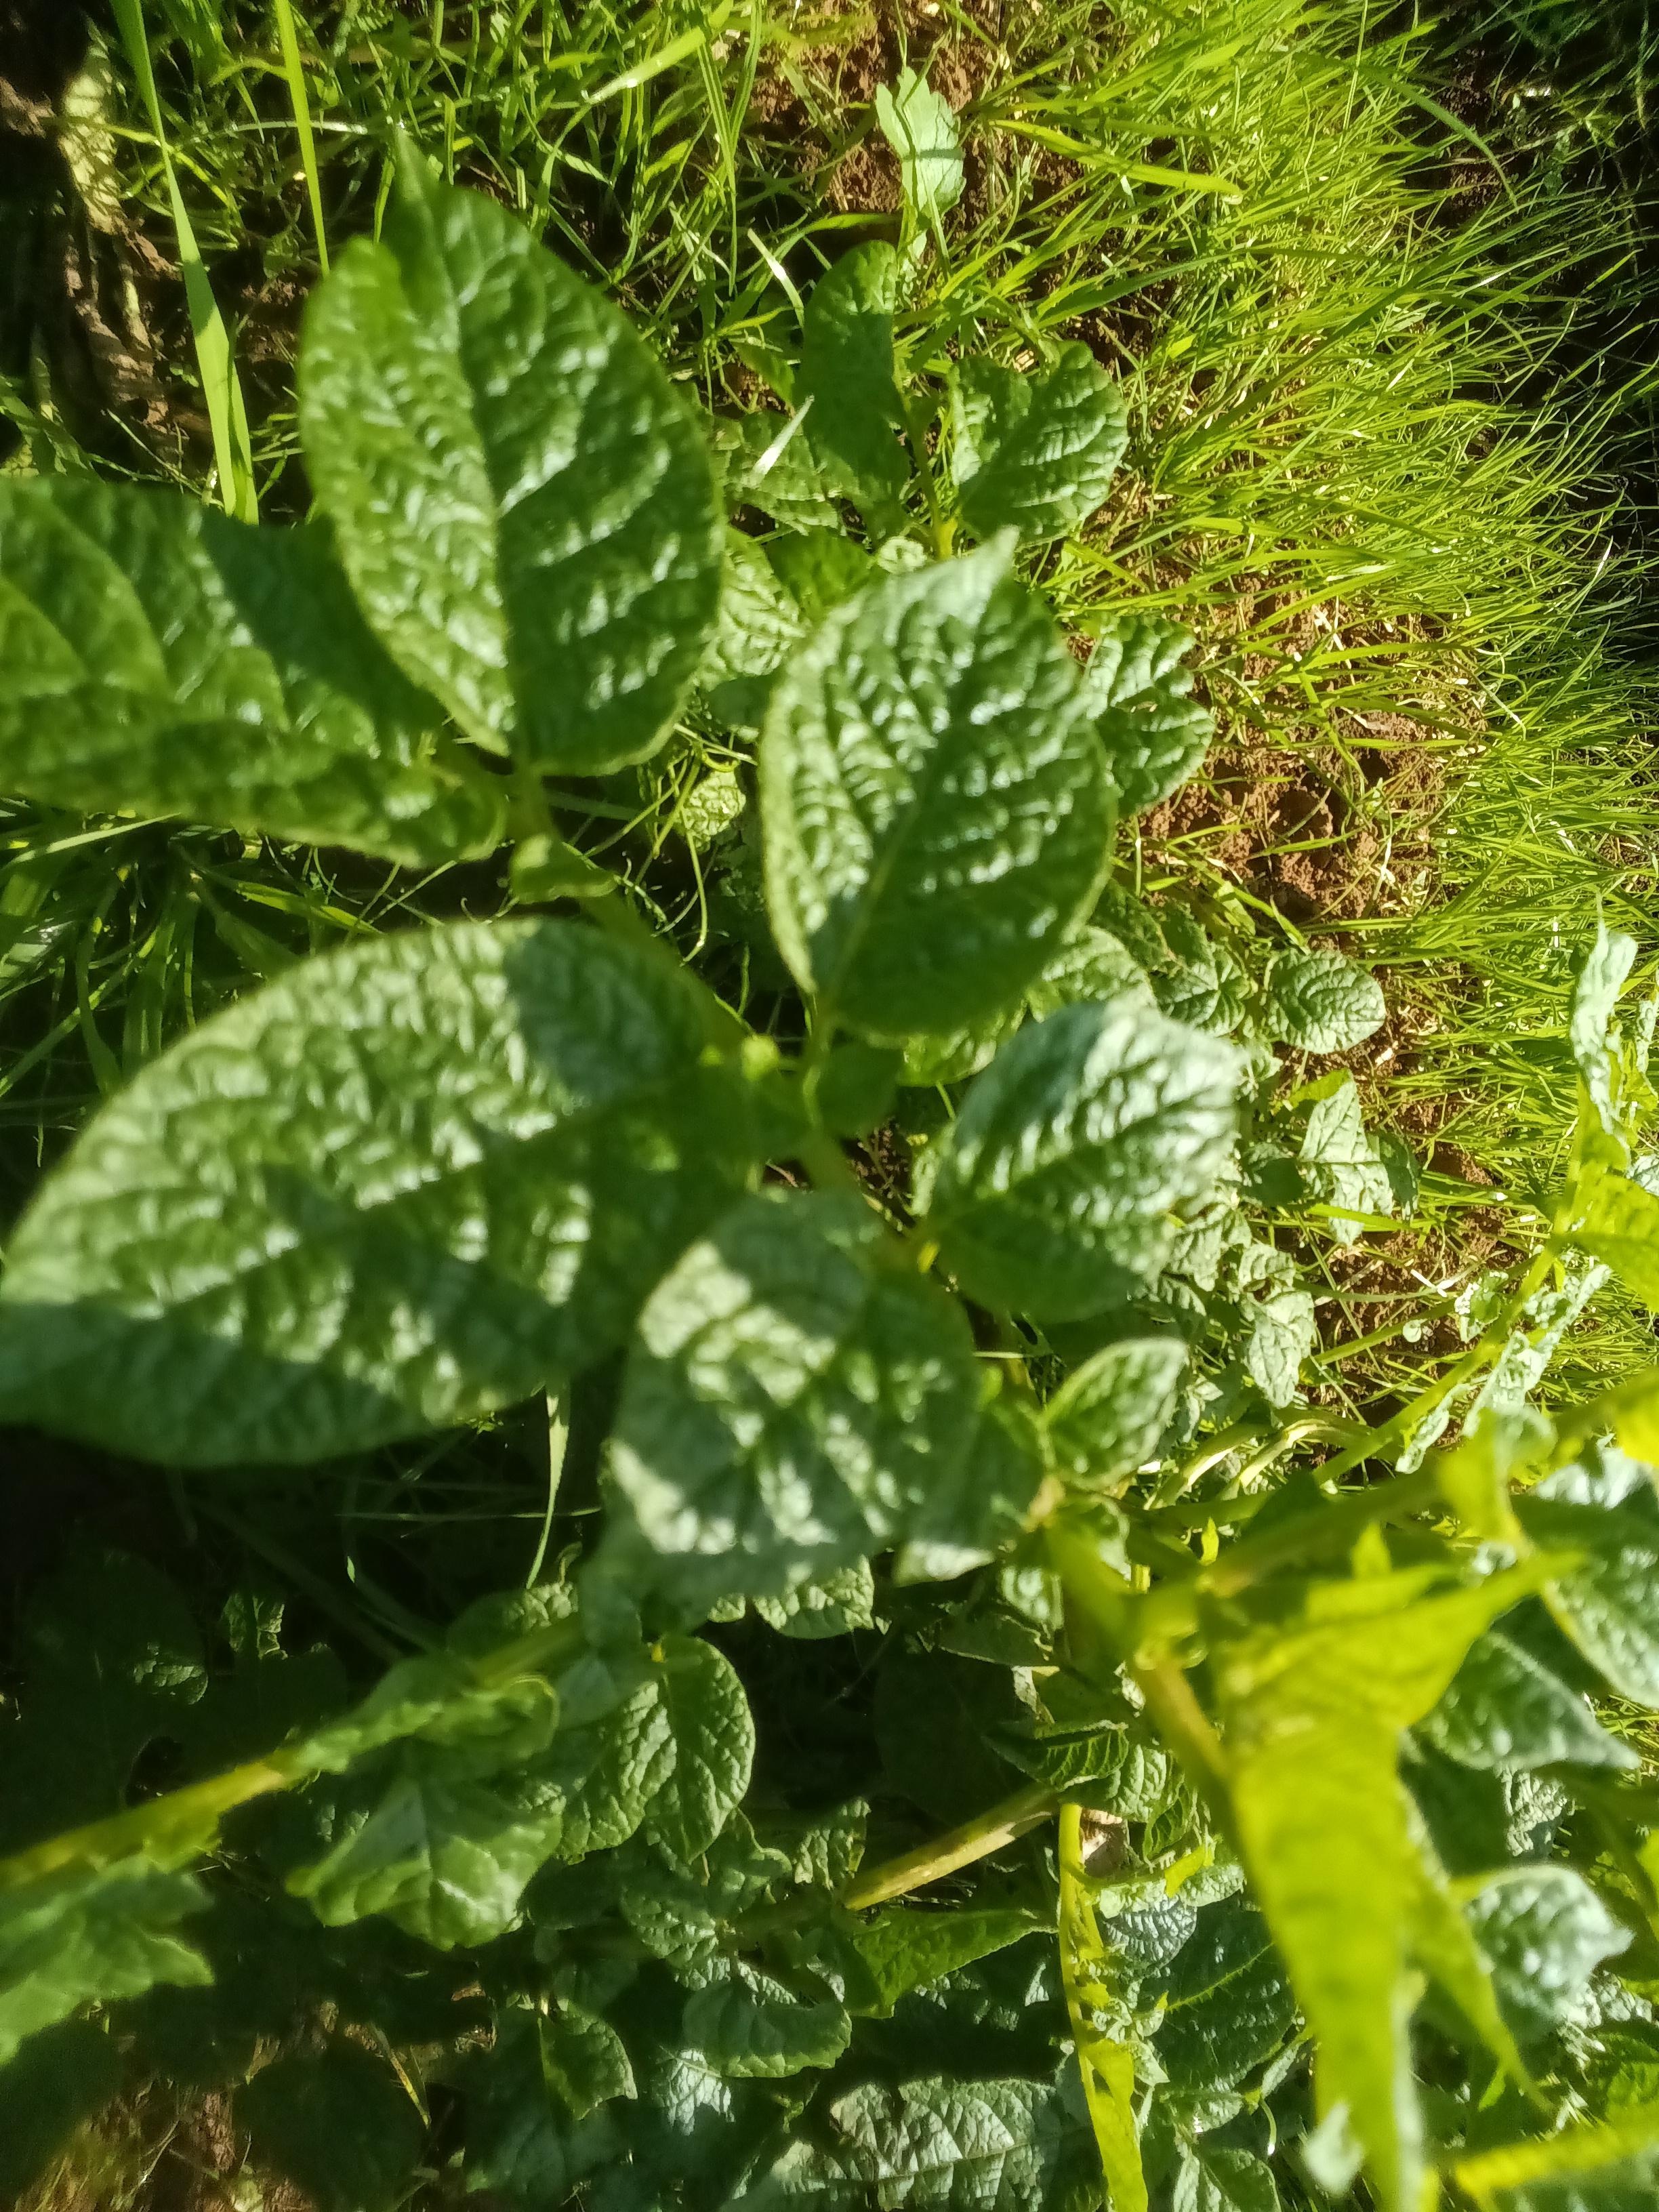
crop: potato
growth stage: vegetative
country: Kenya
